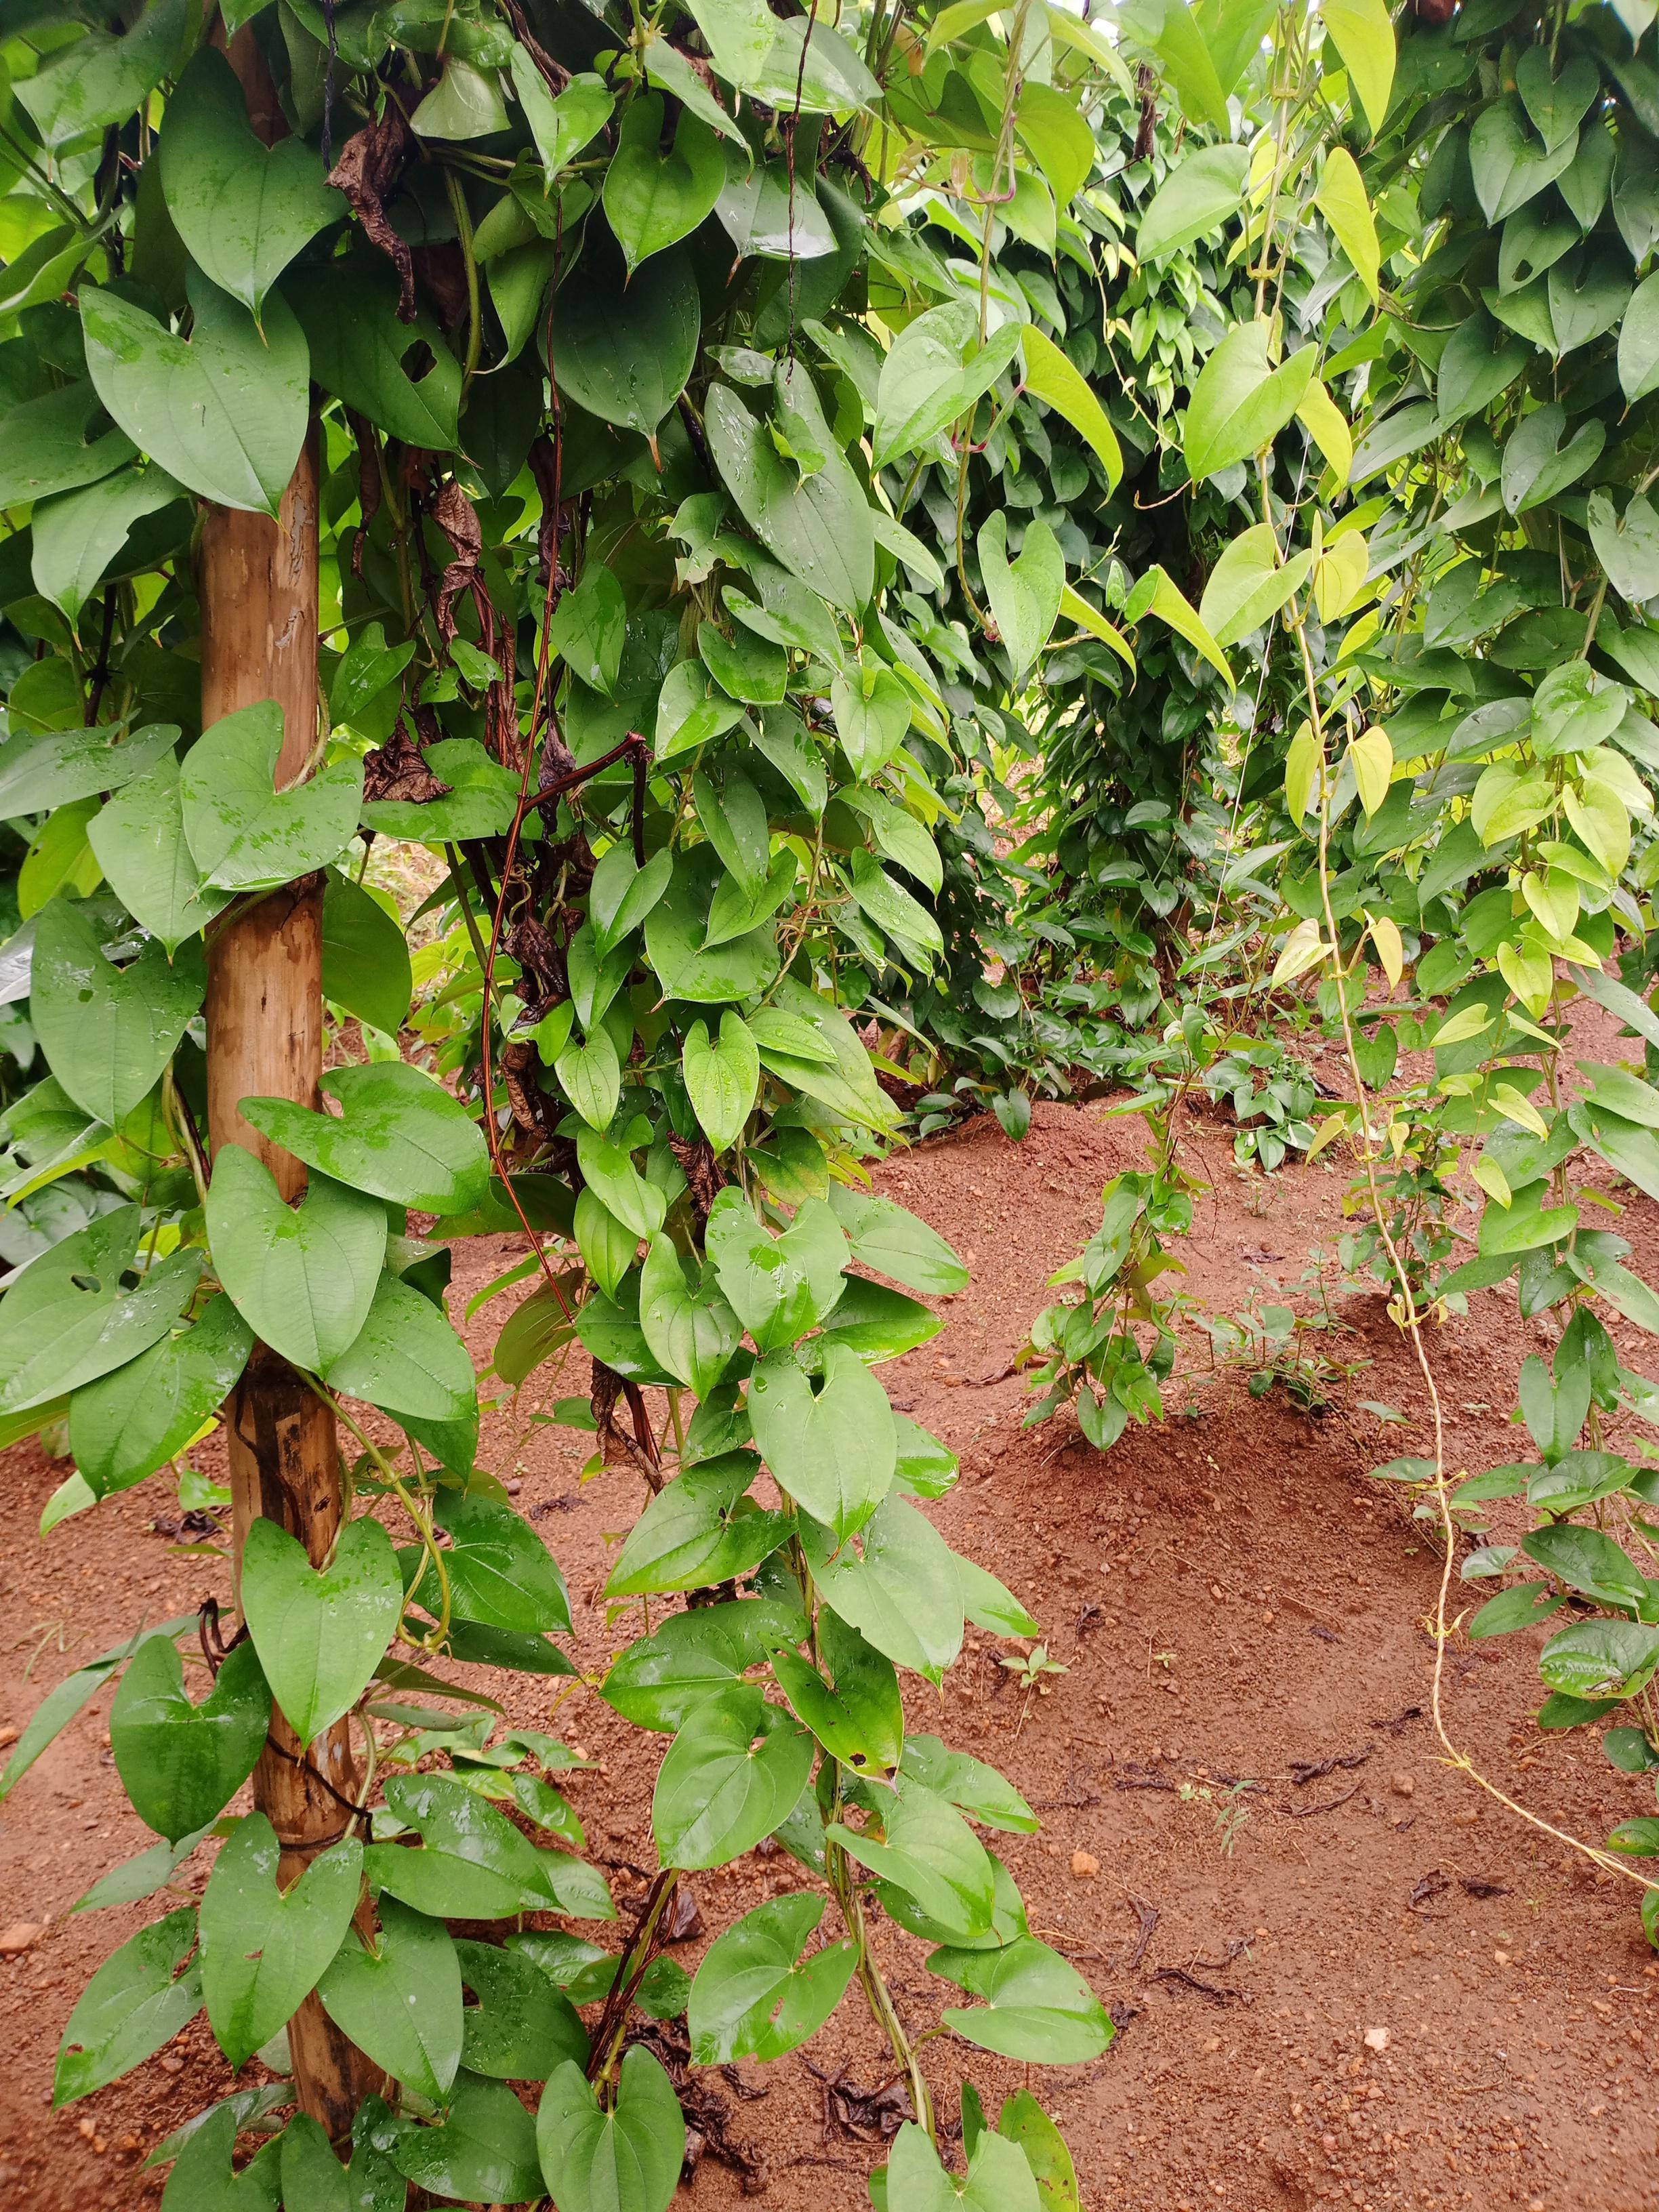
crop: yam
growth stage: vegetative
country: Nigeria
